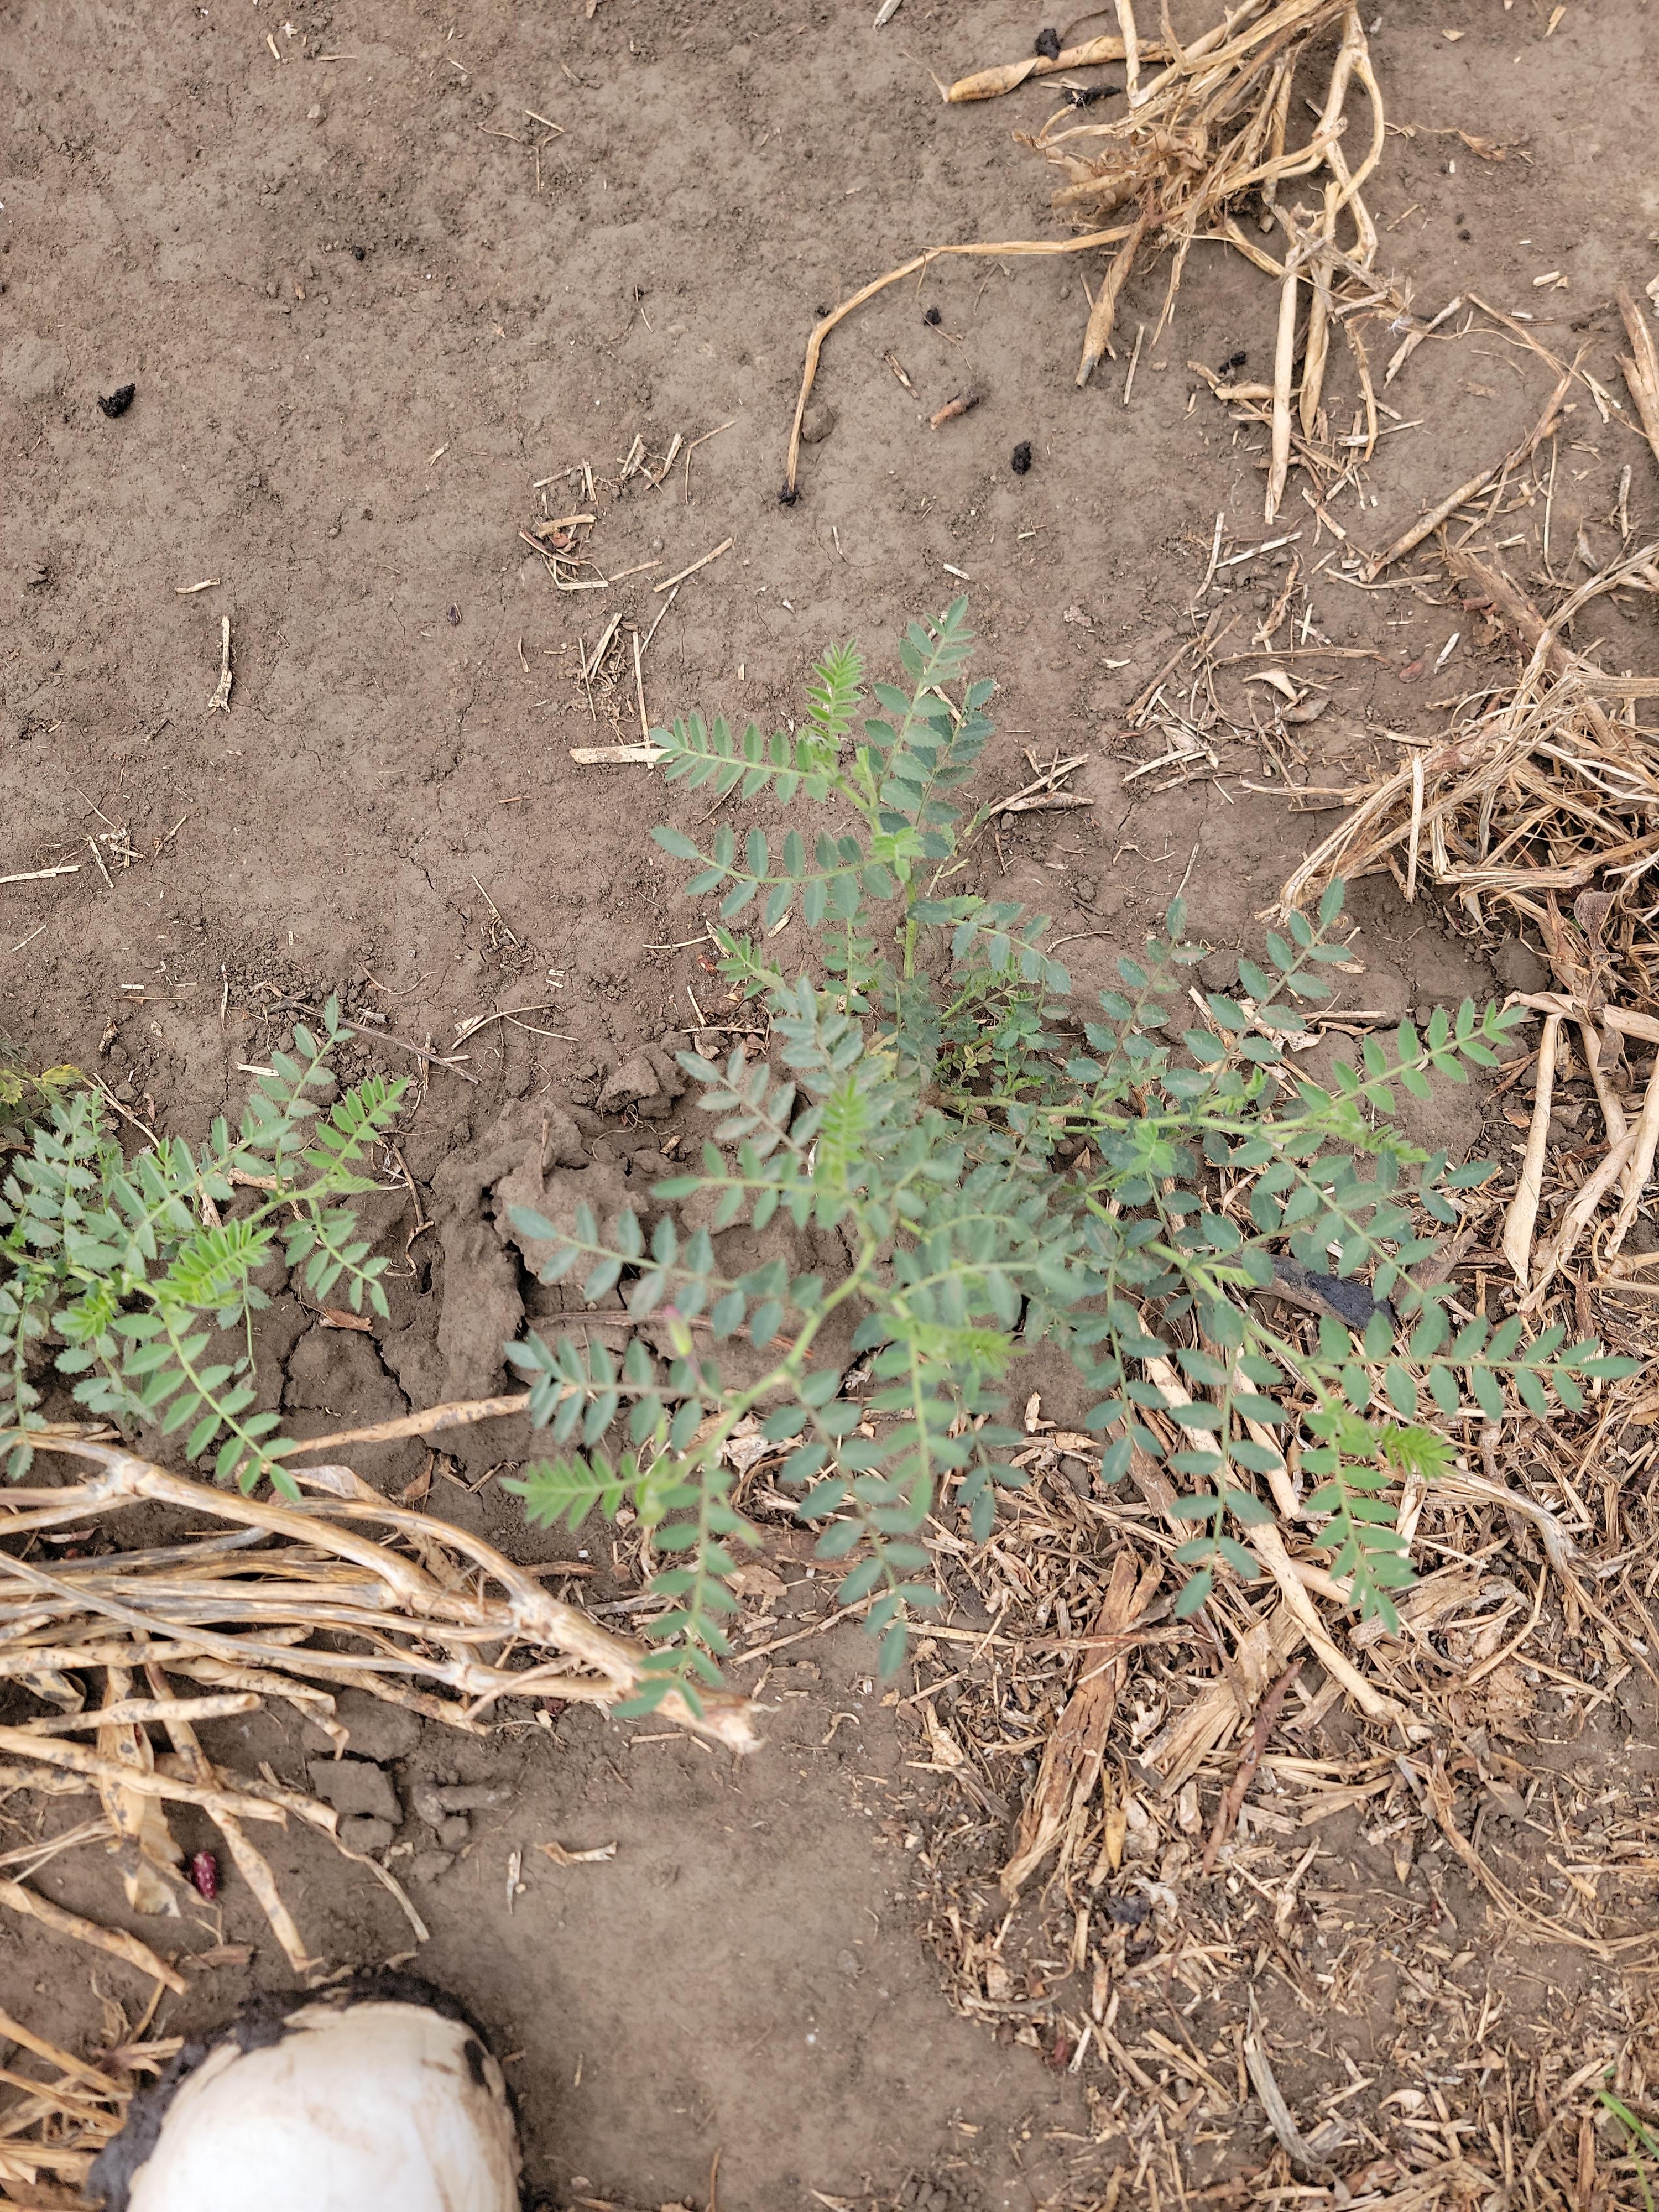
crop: chickpea
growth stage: flowering
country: Tanzania
